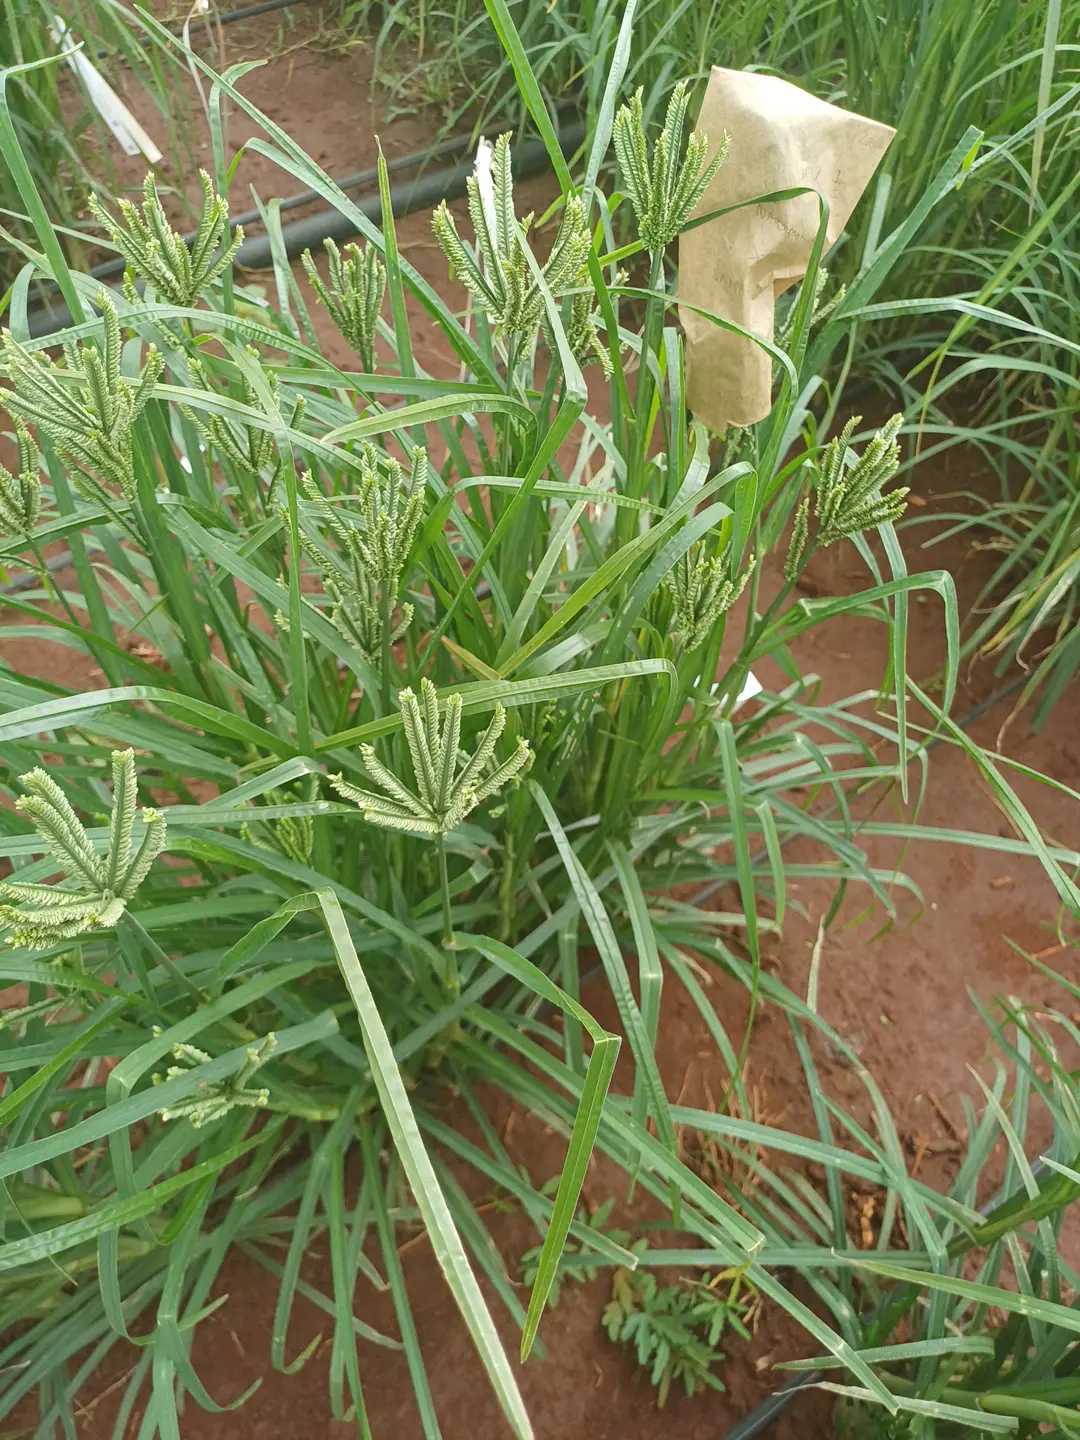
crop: finger millet
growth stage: flowering
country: Kenya
